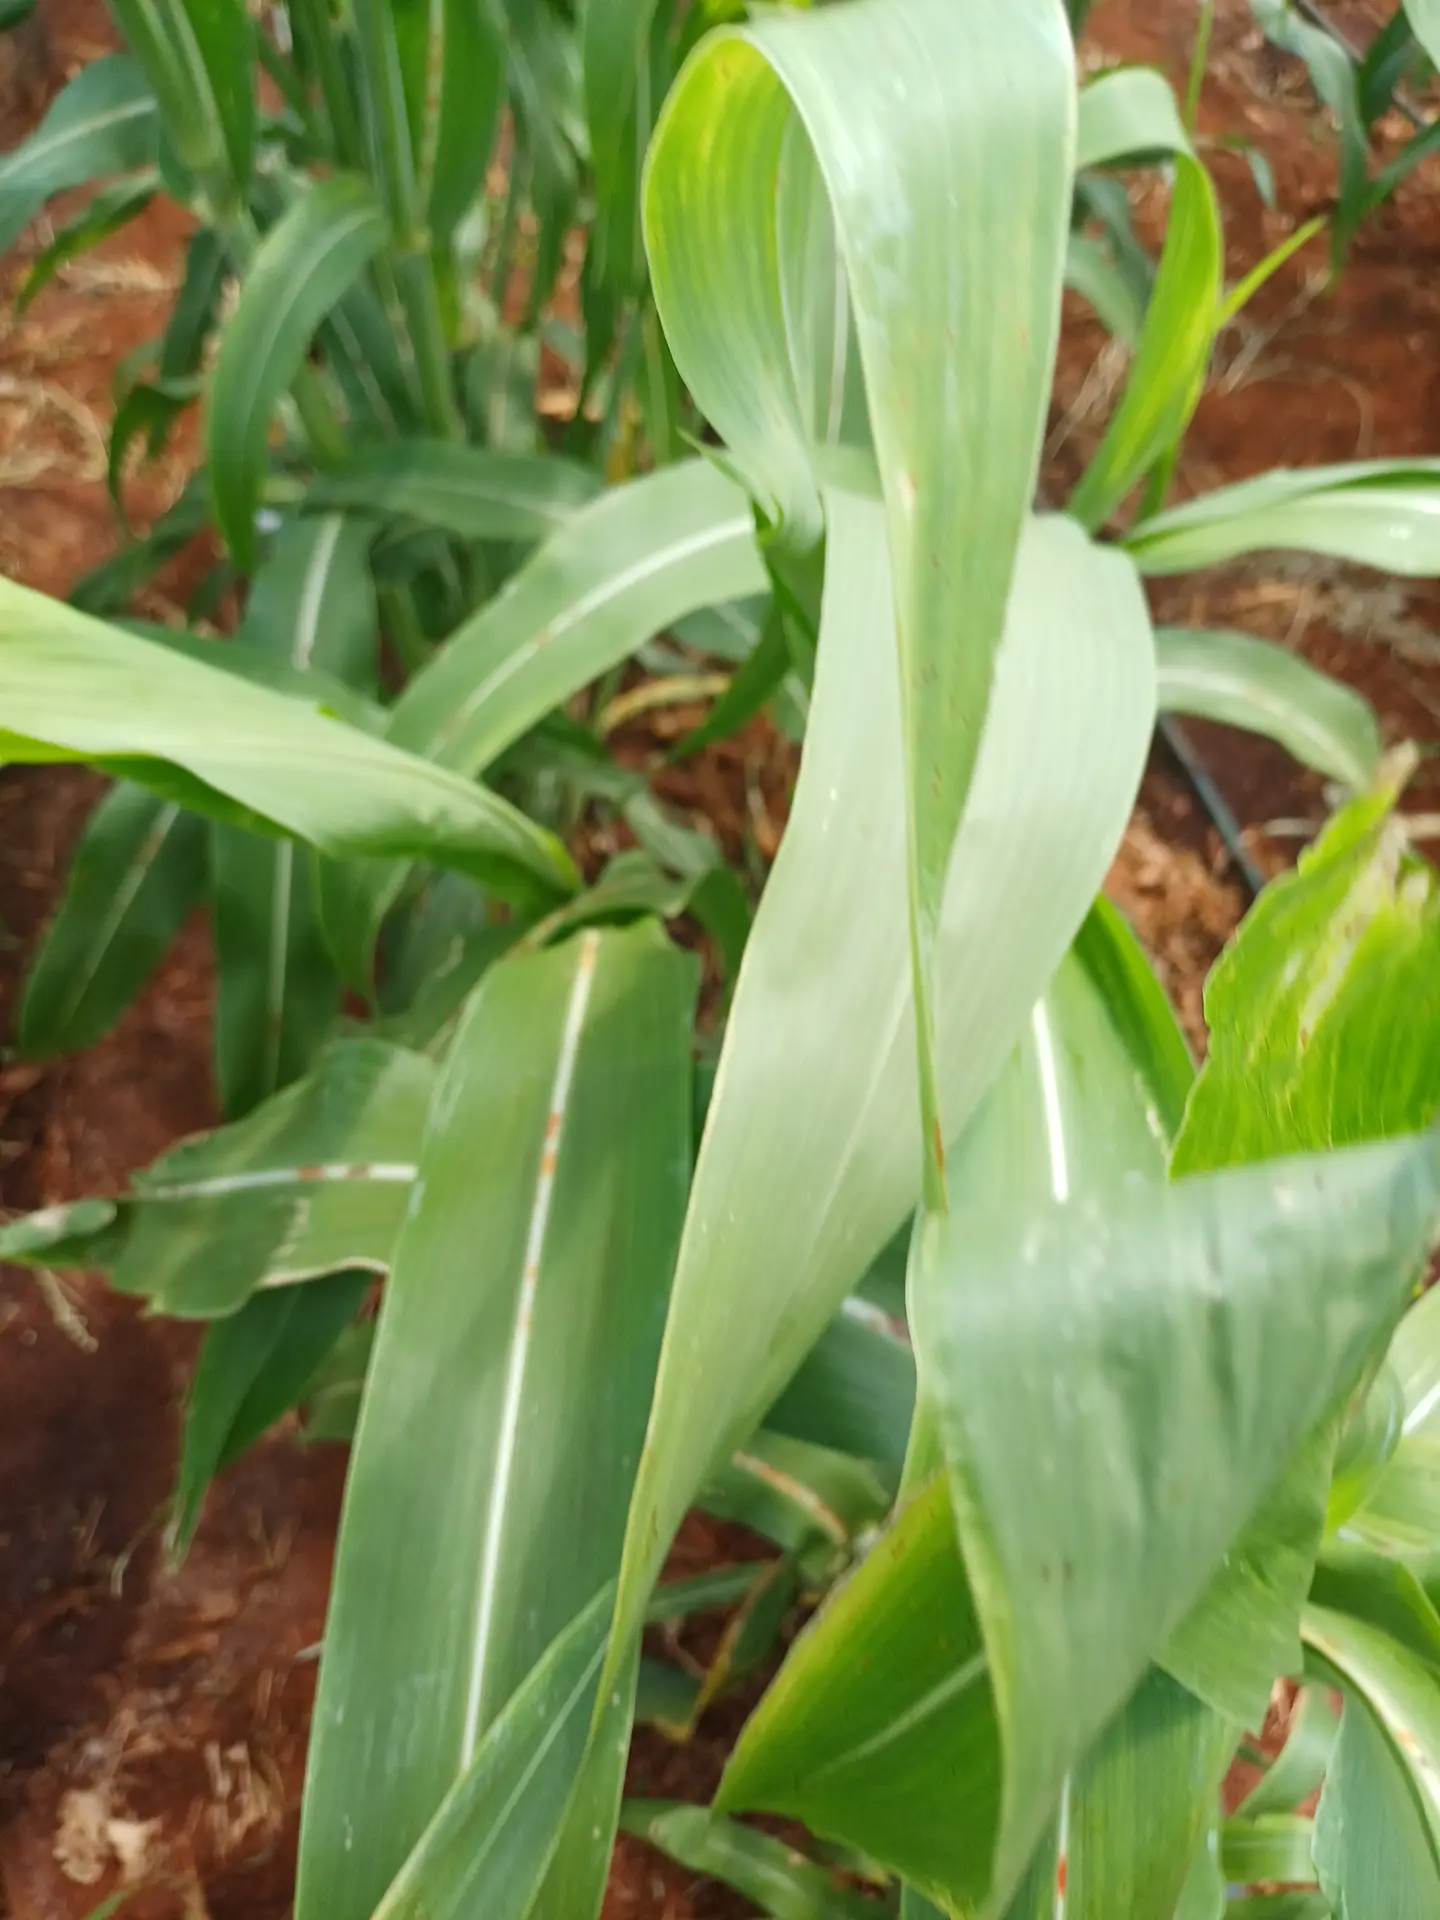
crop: sorghum
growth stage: heading tuber
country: Kenya
